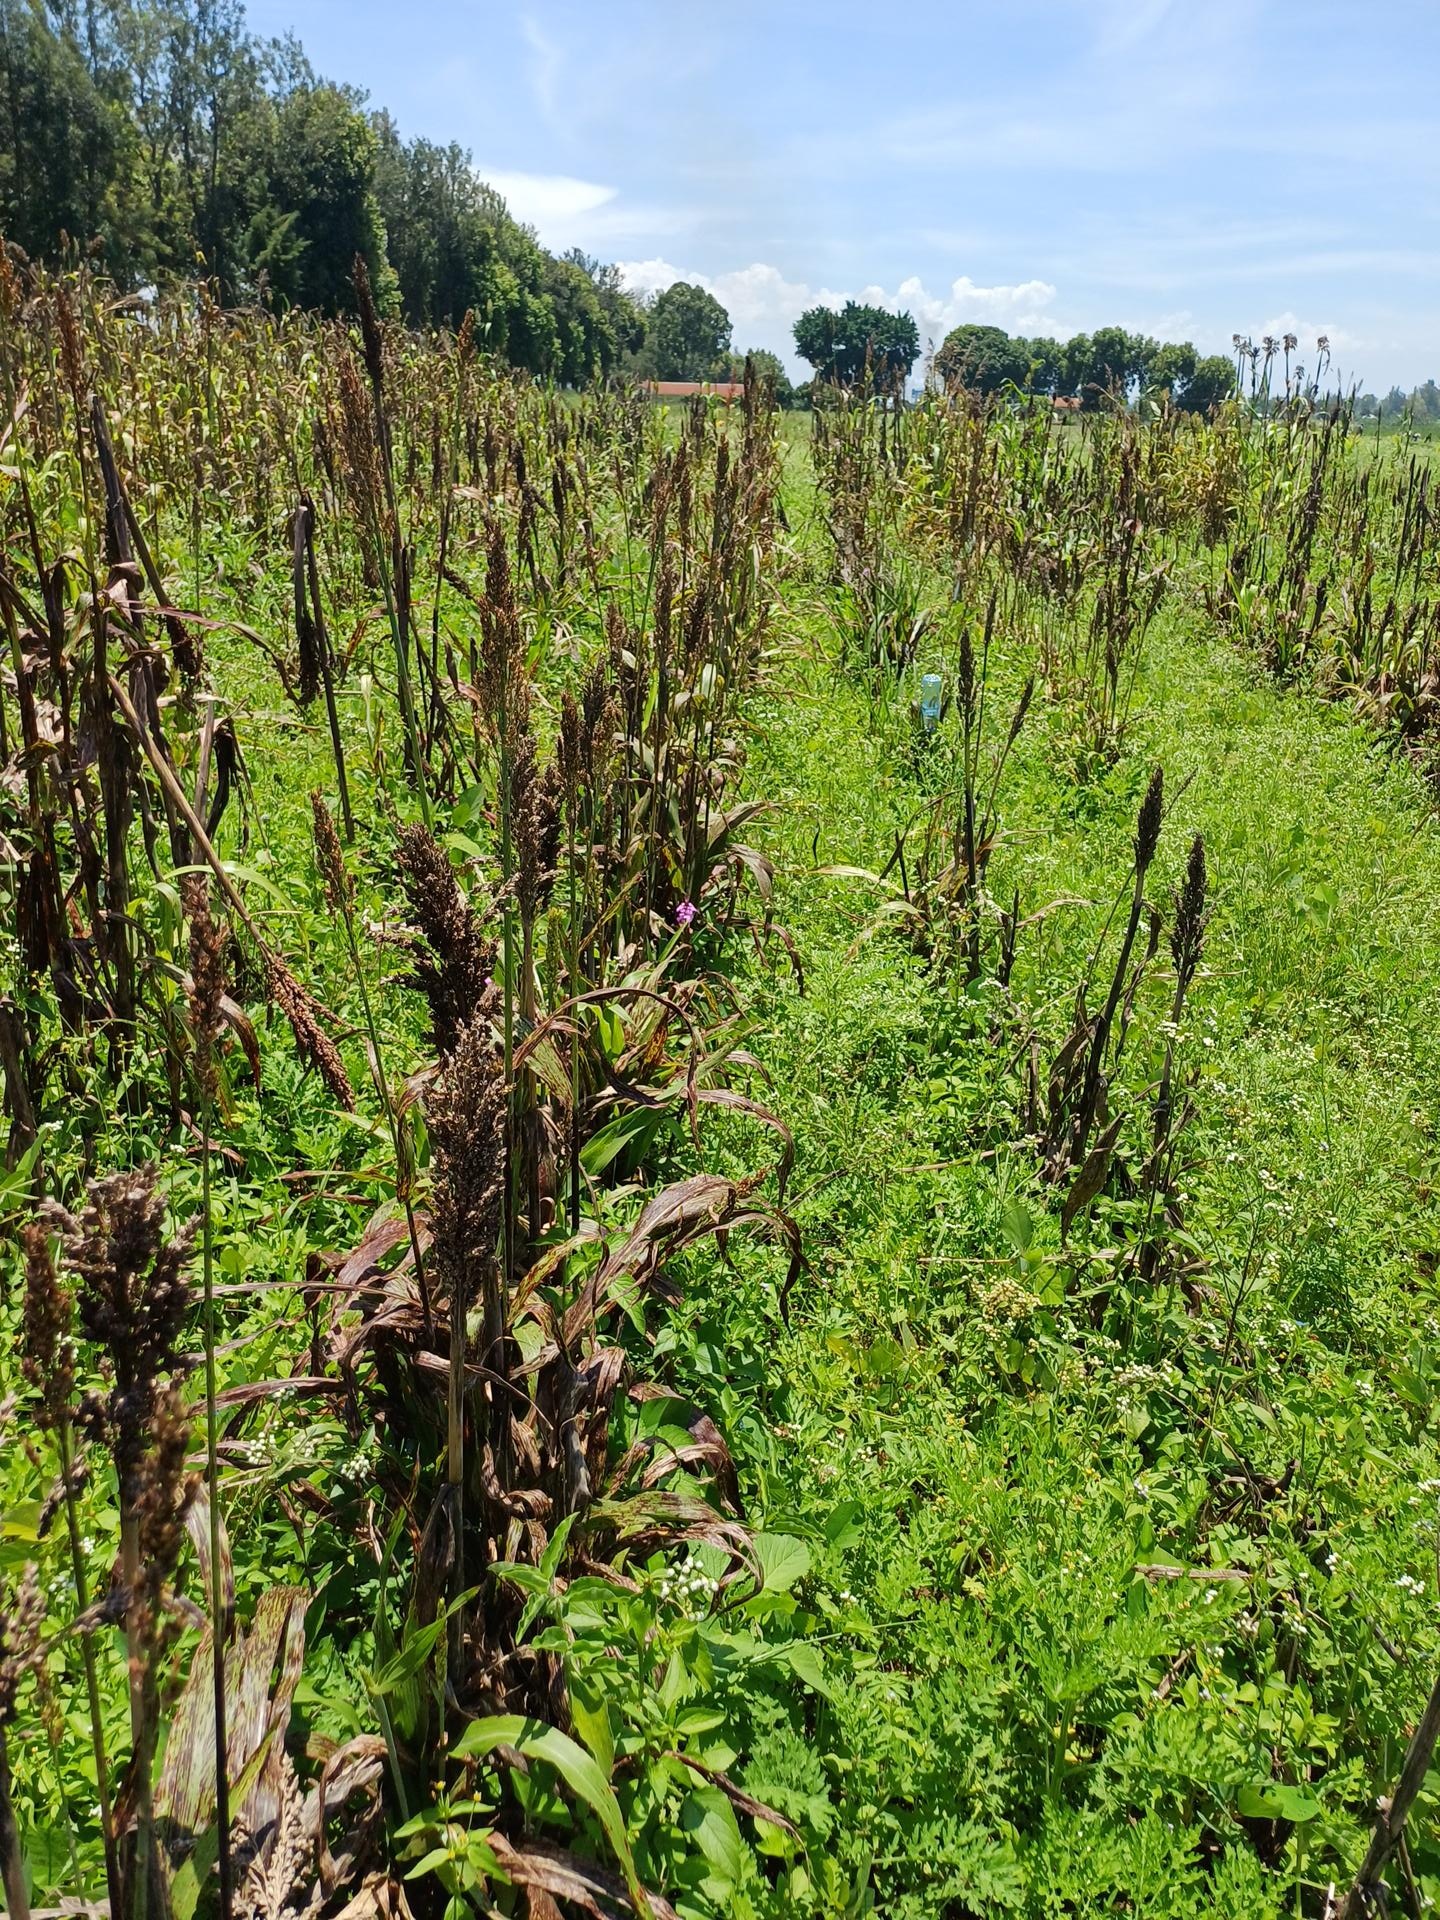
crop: sorghum
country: Kenya
